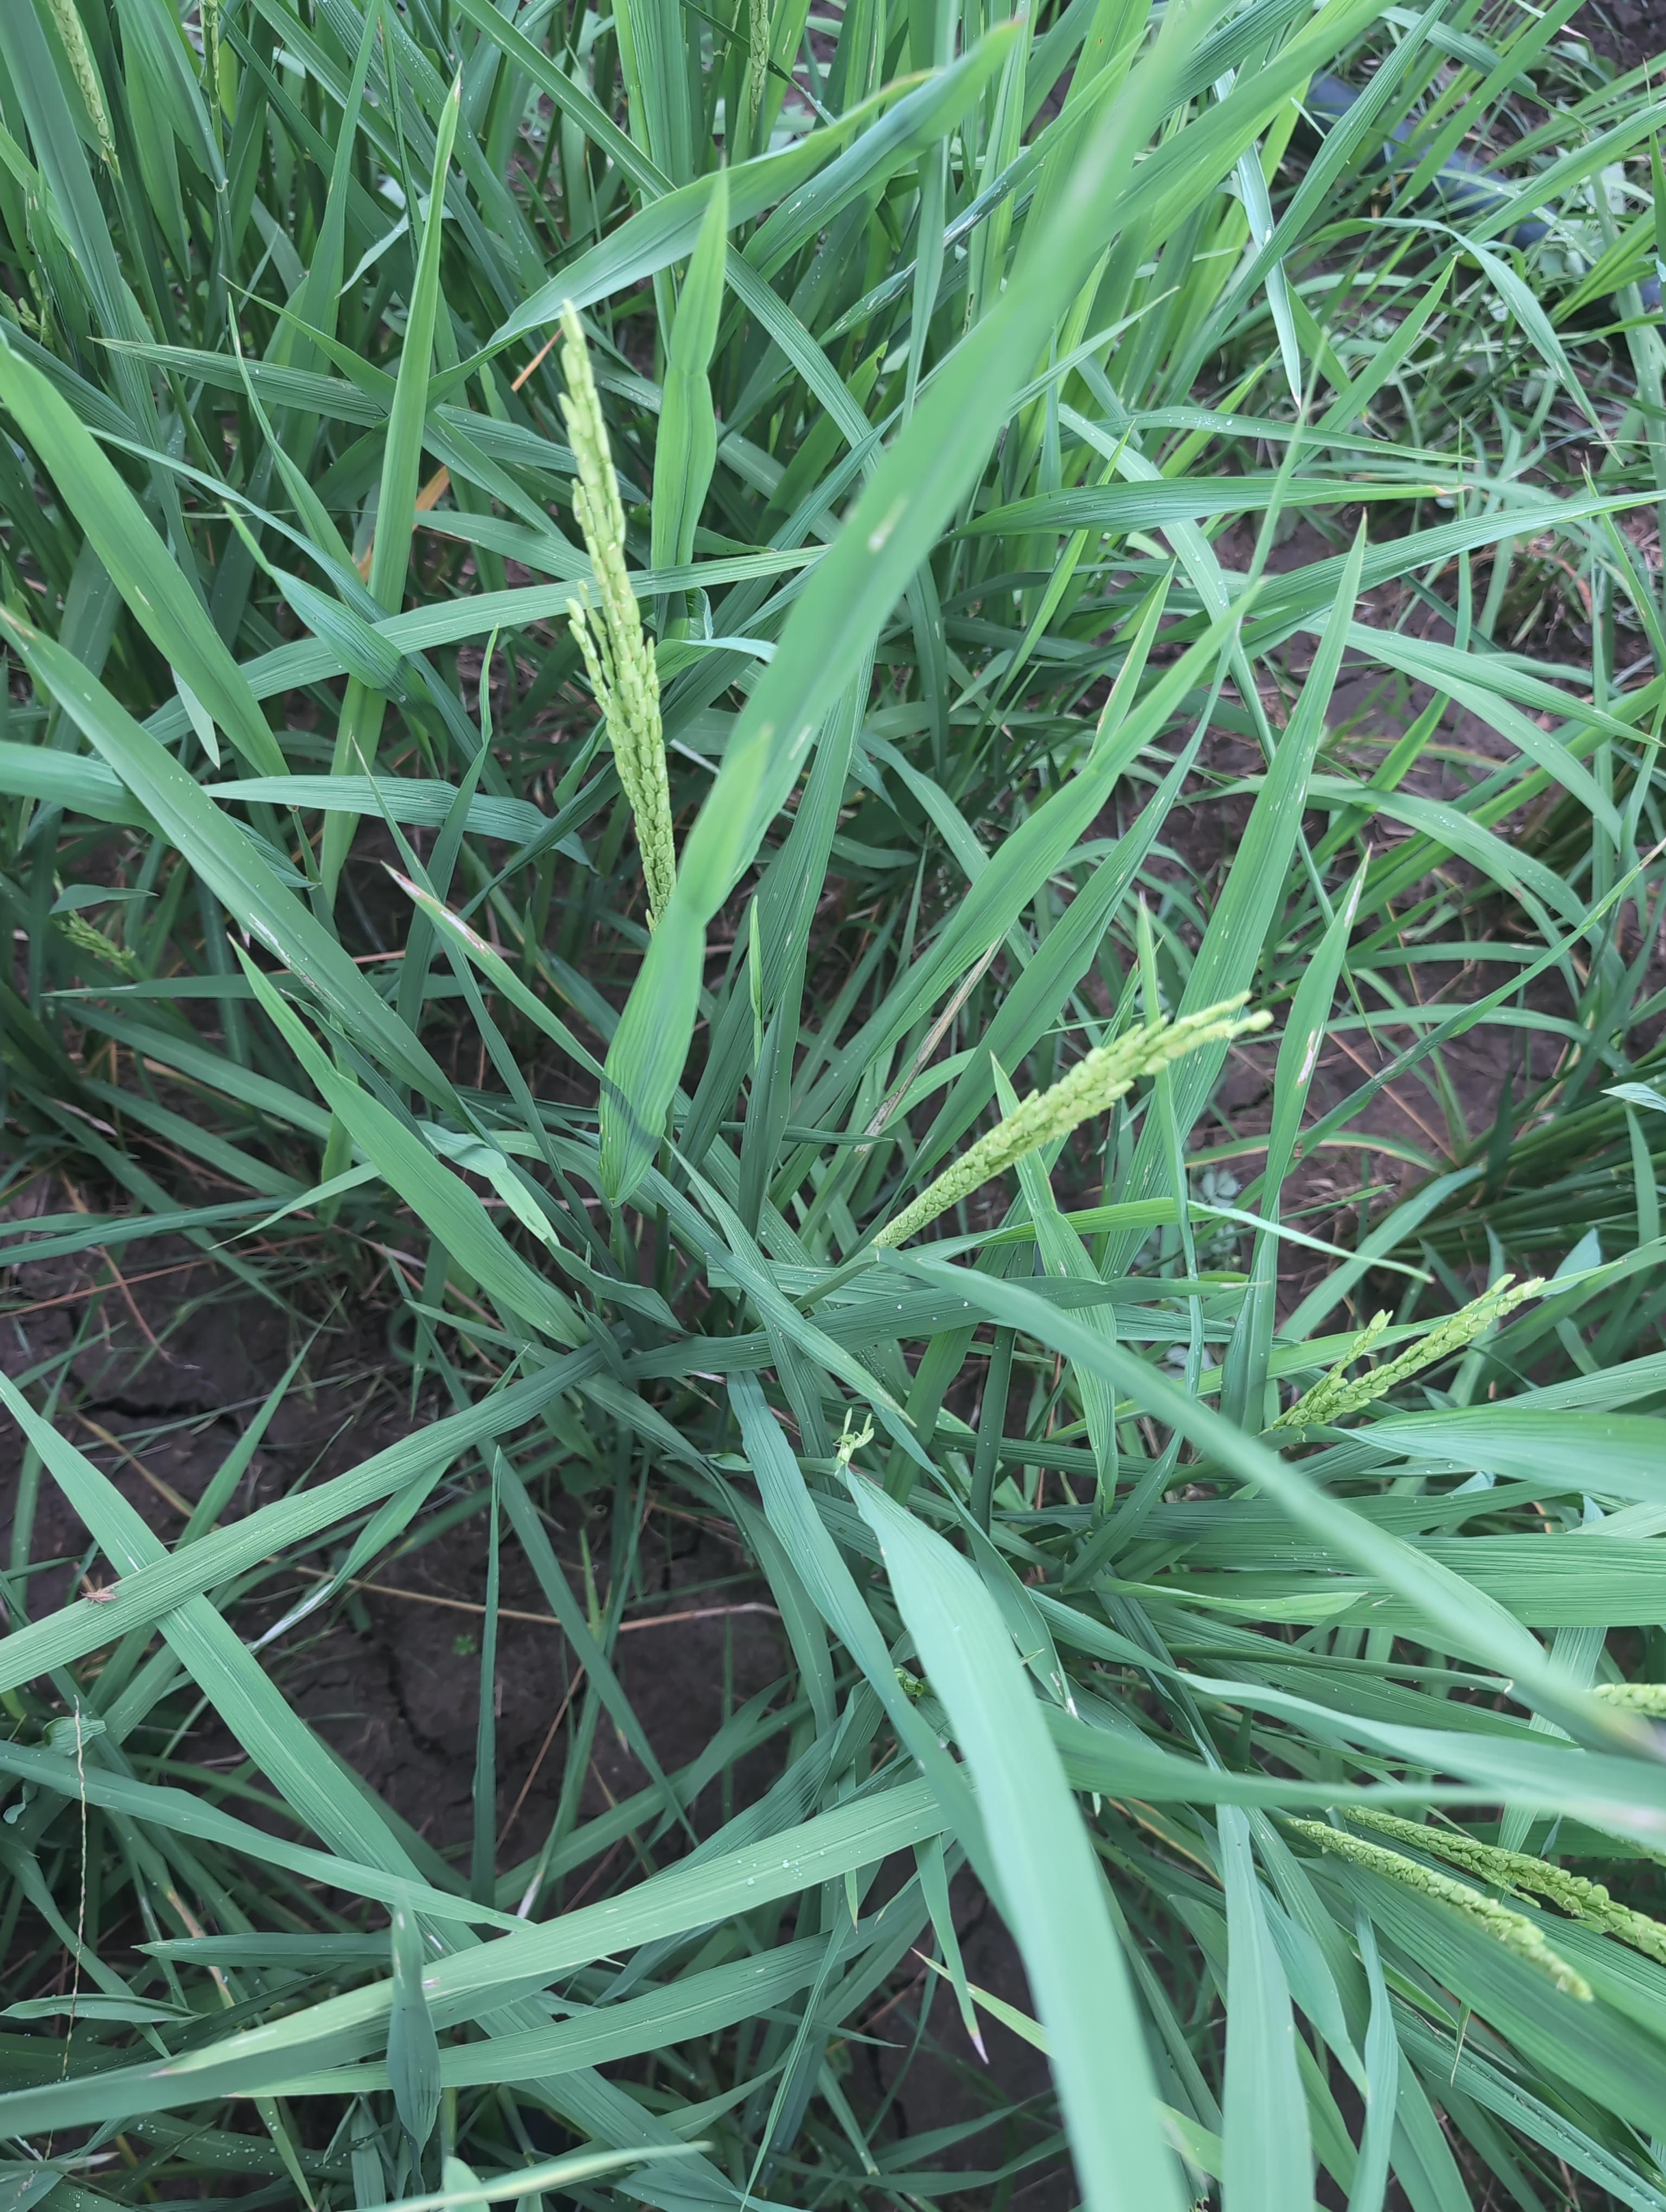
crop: rice
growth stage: flowering
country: Côte d'Ivoire
